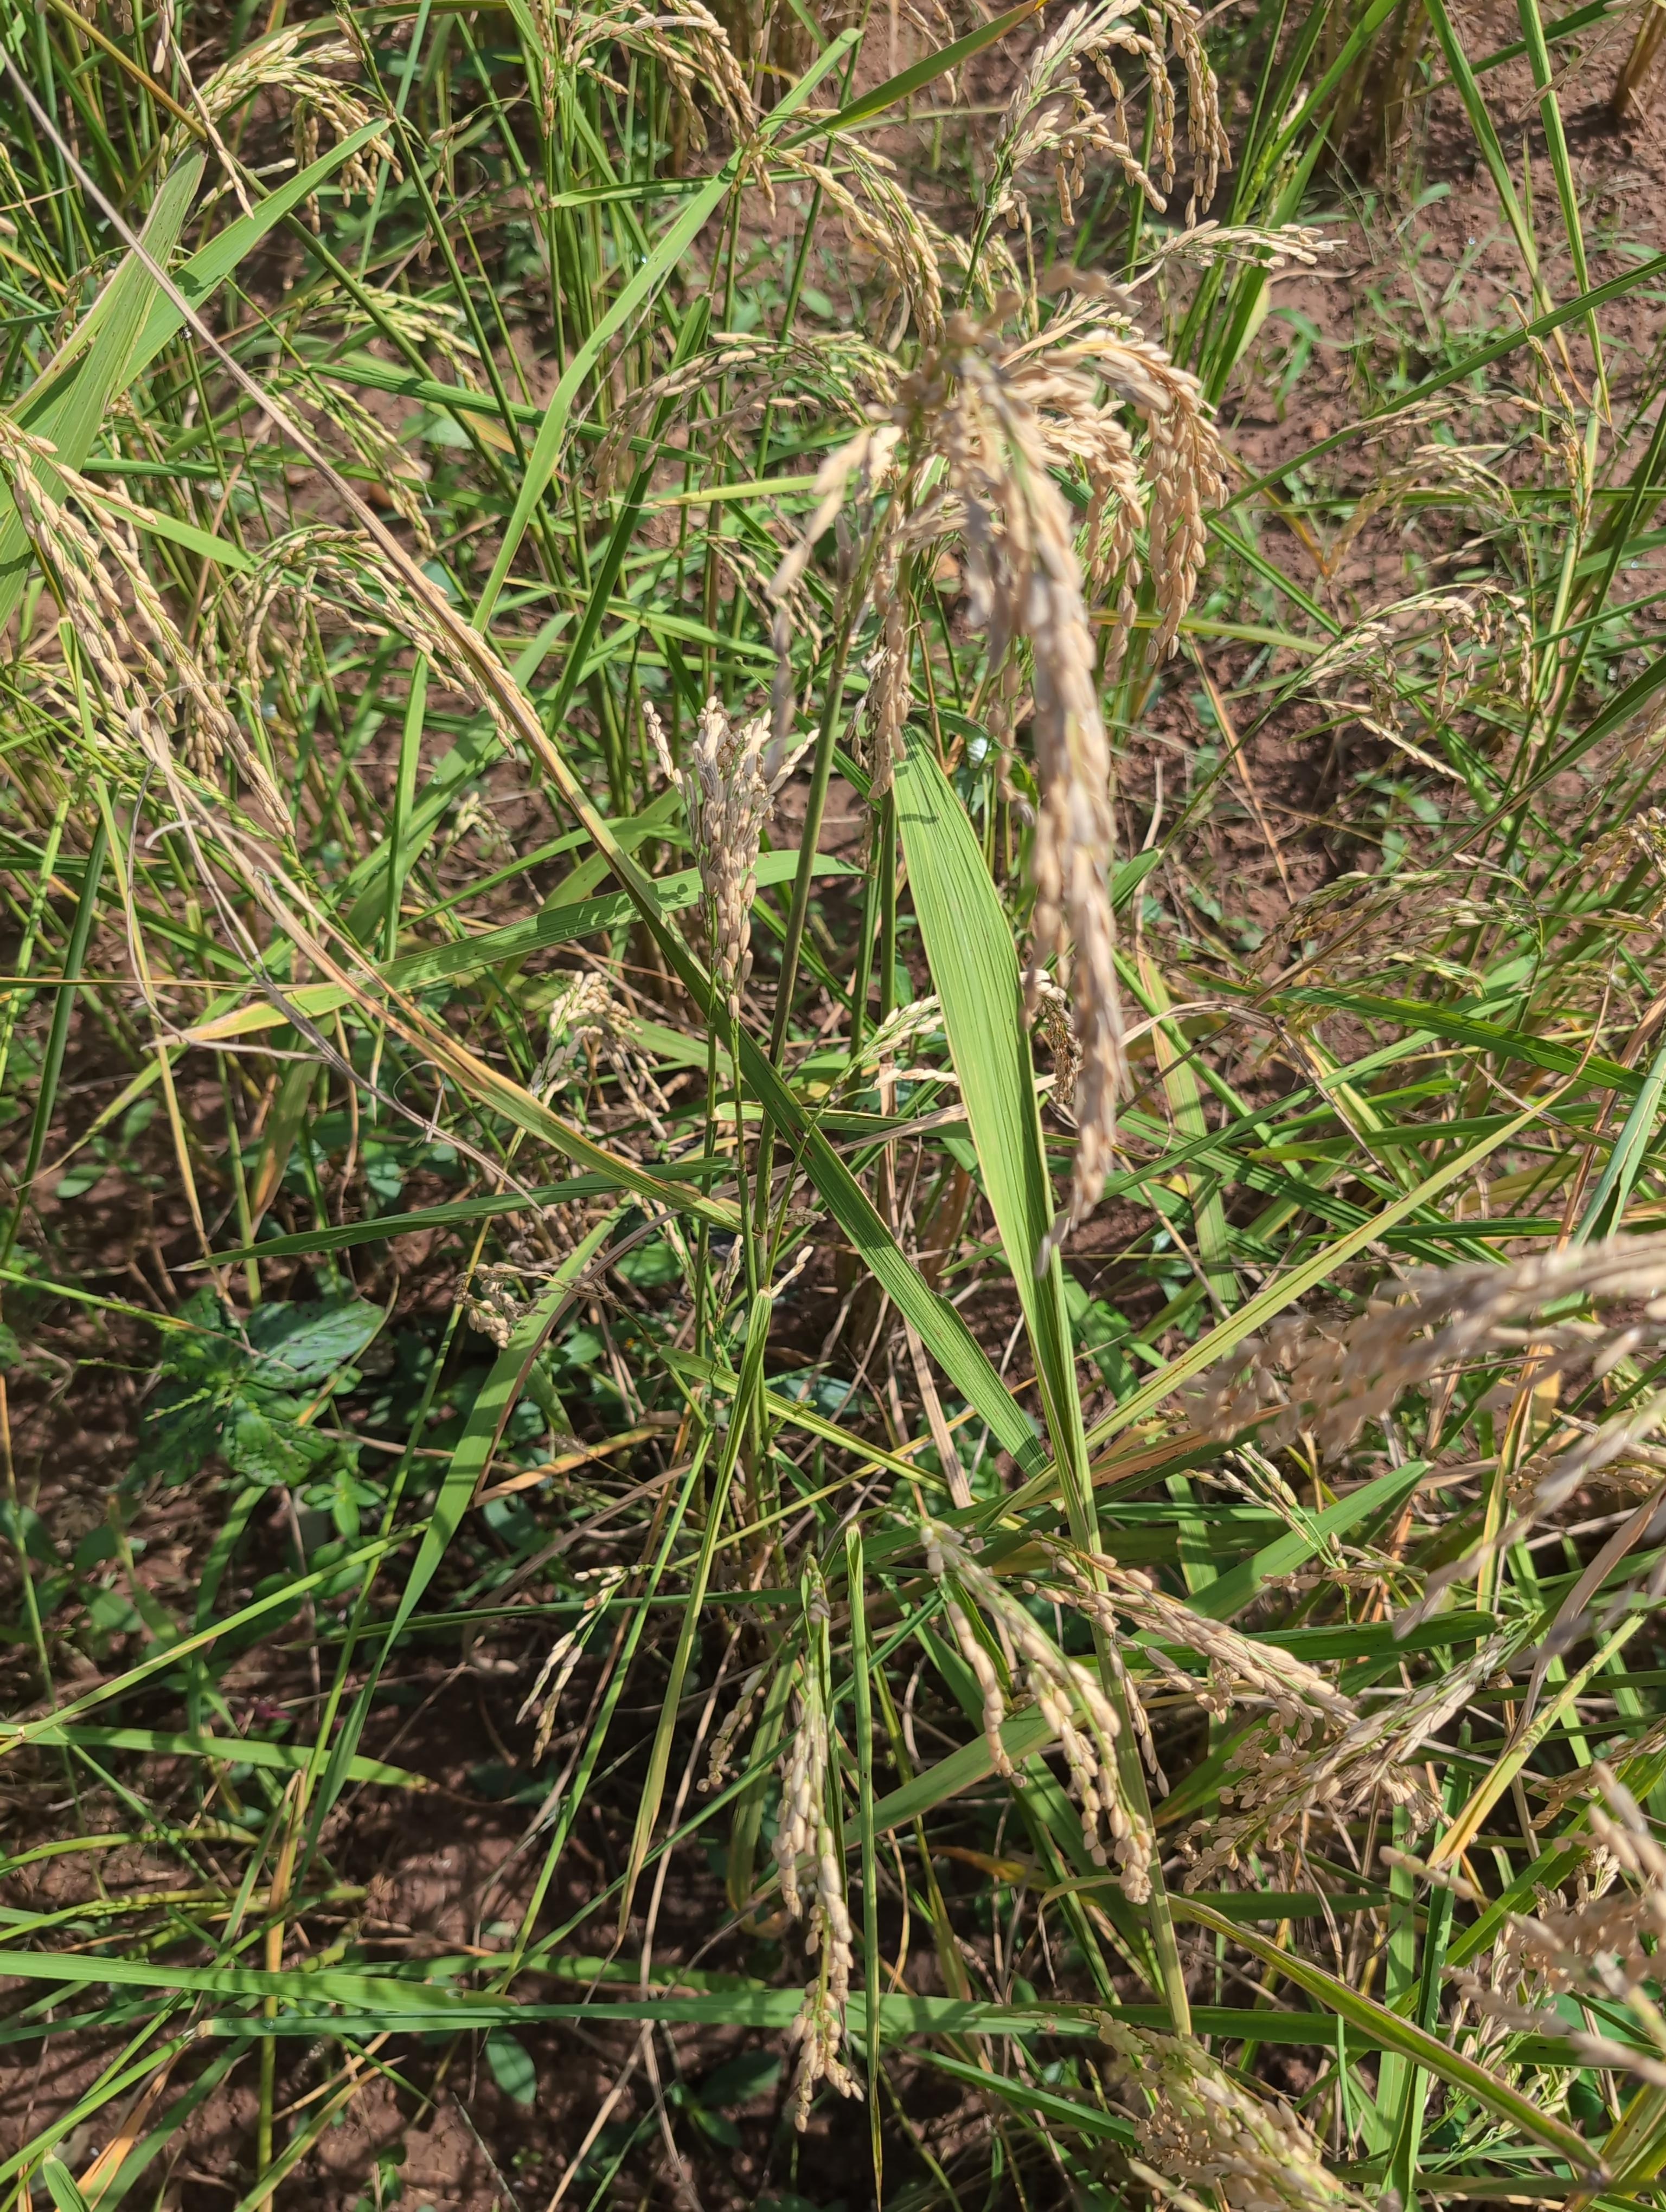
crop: rice
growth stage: ripening
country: Côte d'Ivoire
